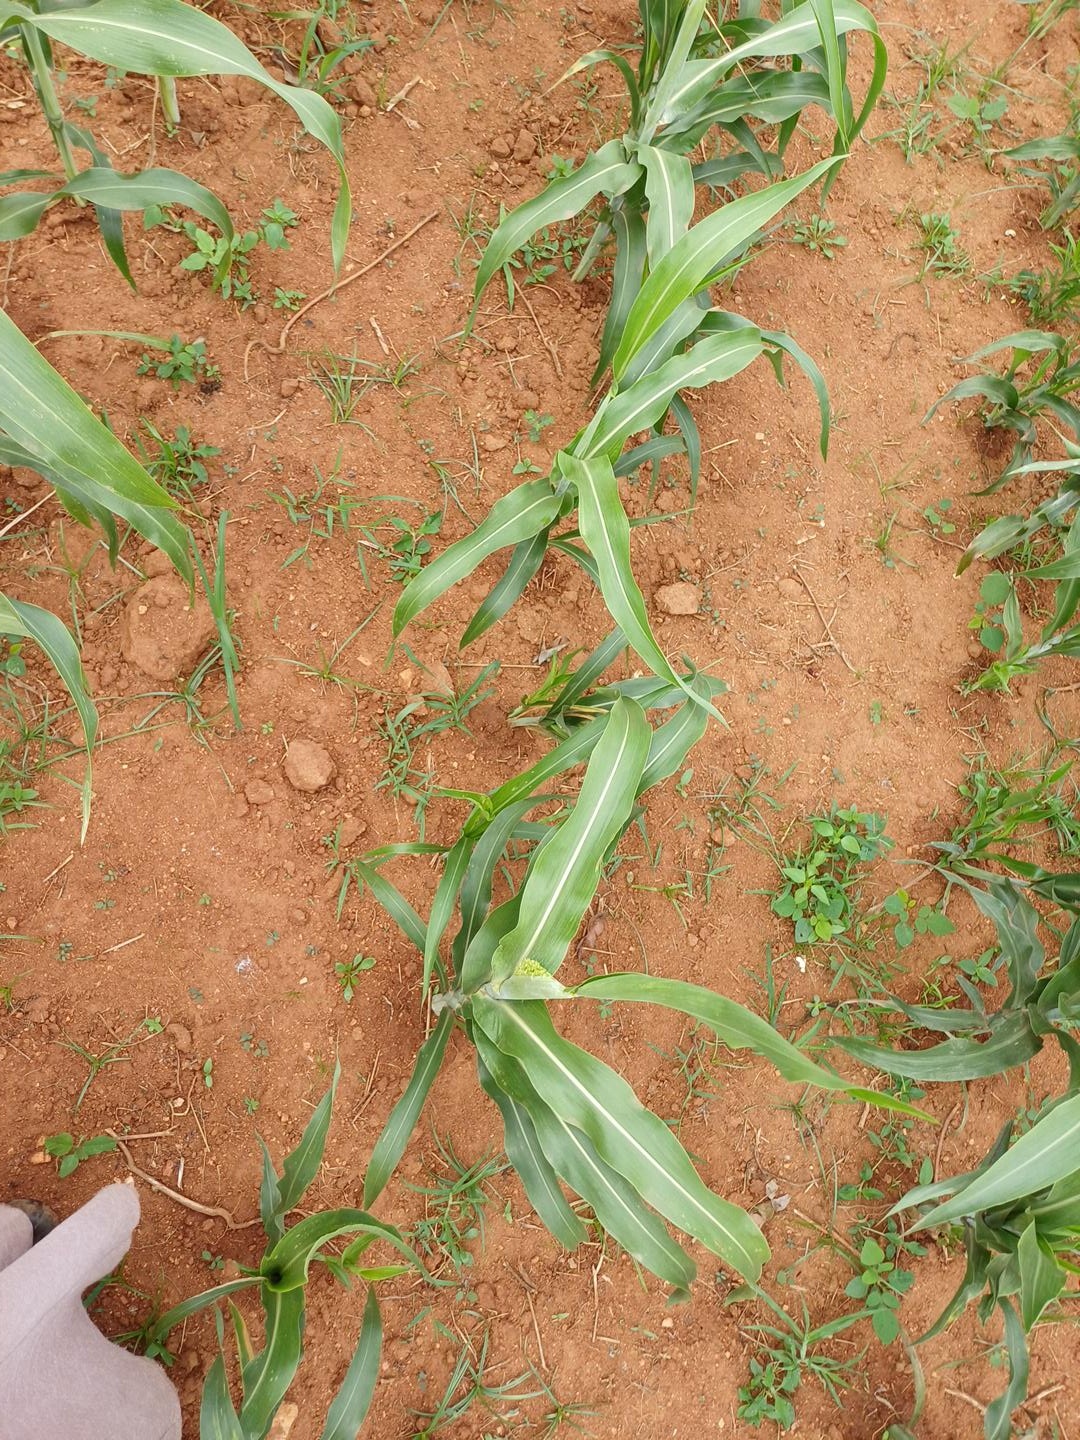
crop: sorghum
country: Kenya
